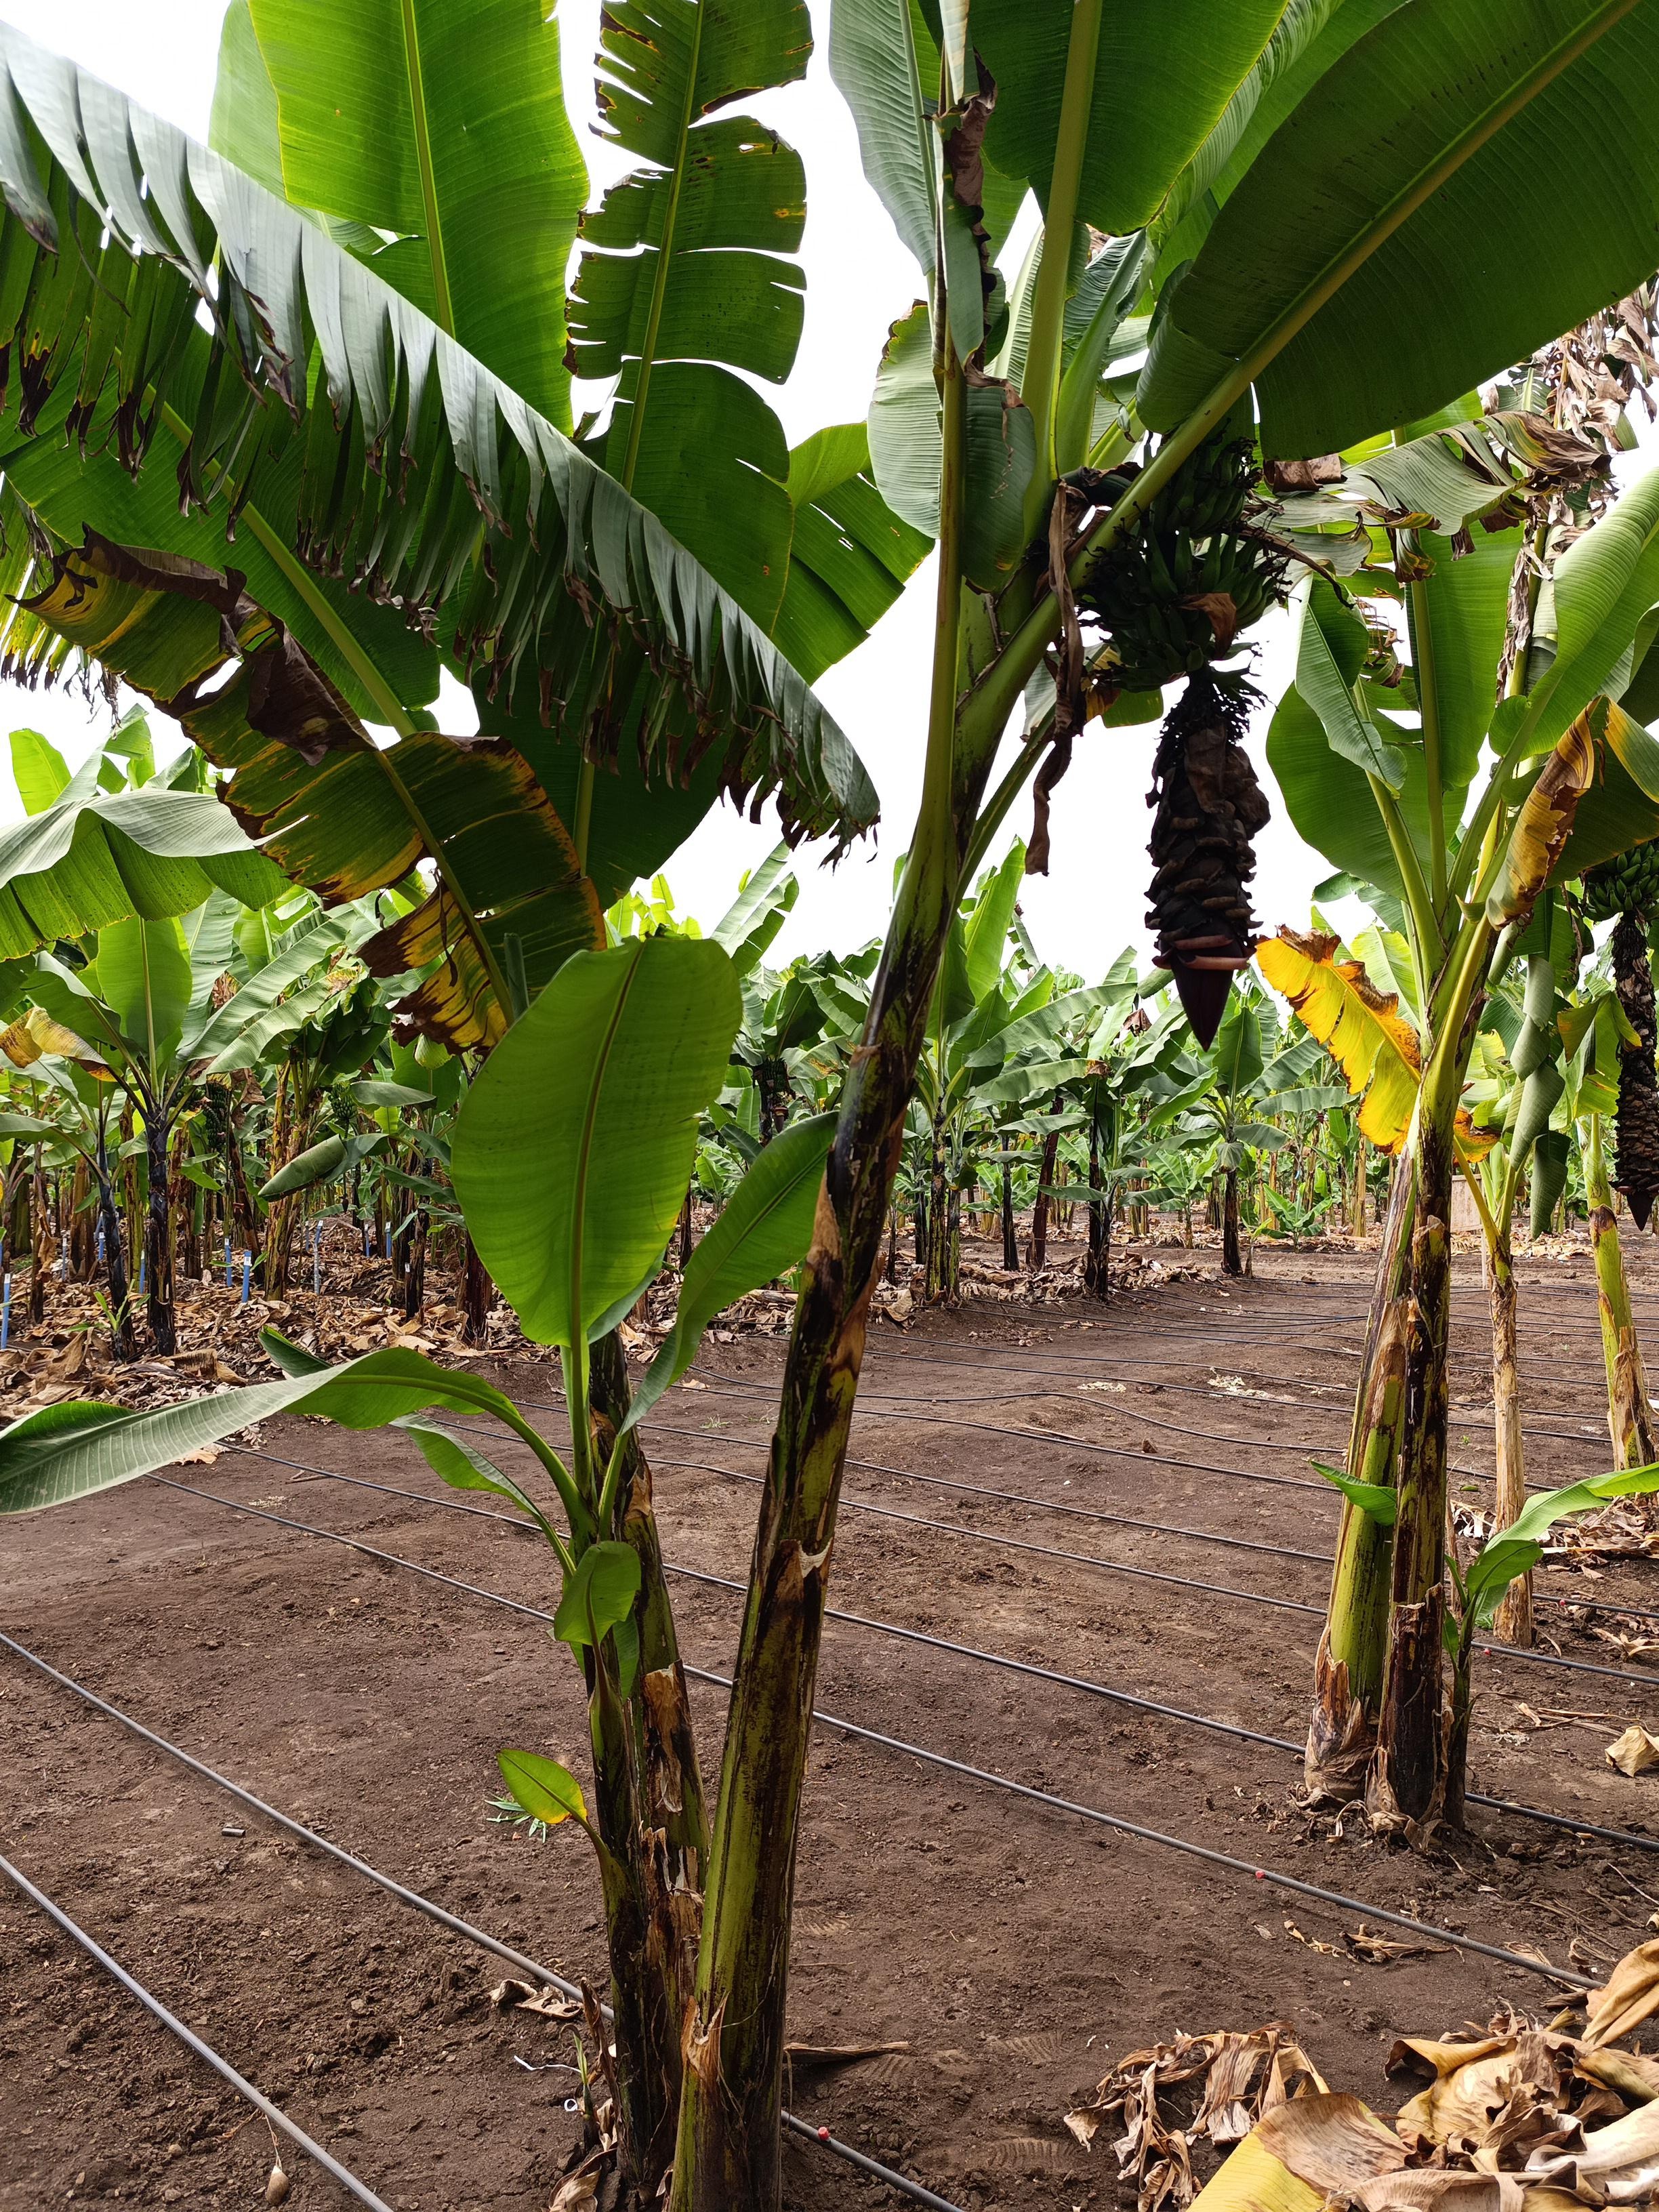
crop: banana
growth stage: development fruit
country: Tanzania
